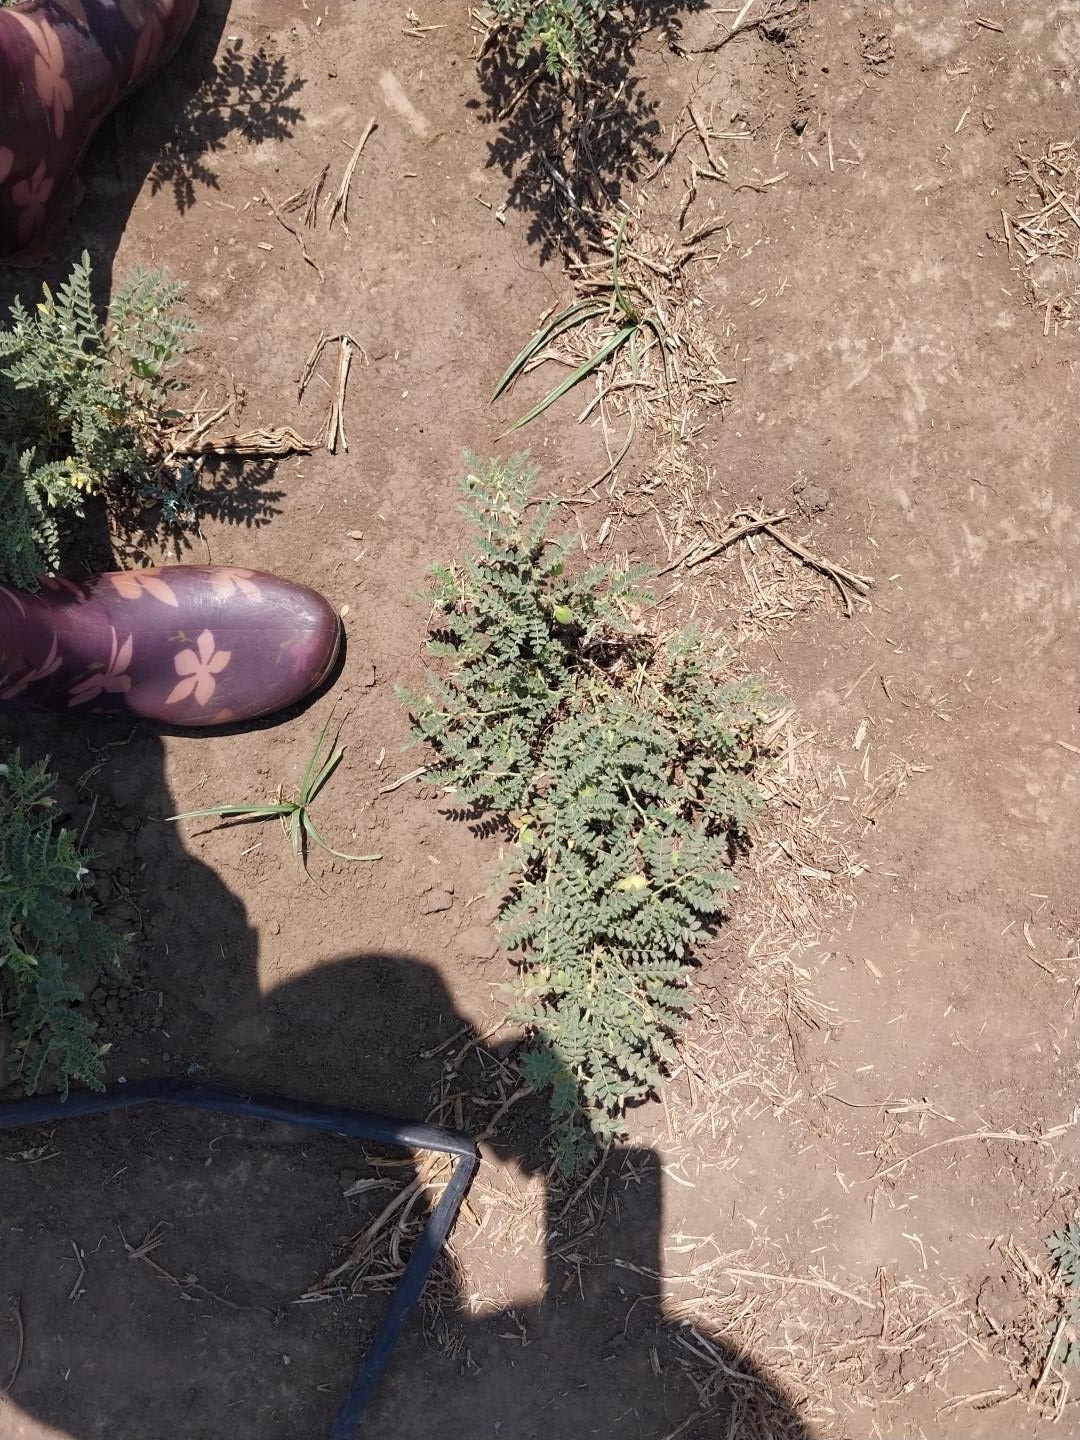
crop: chickpea
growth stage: development pod
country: Tanzania
